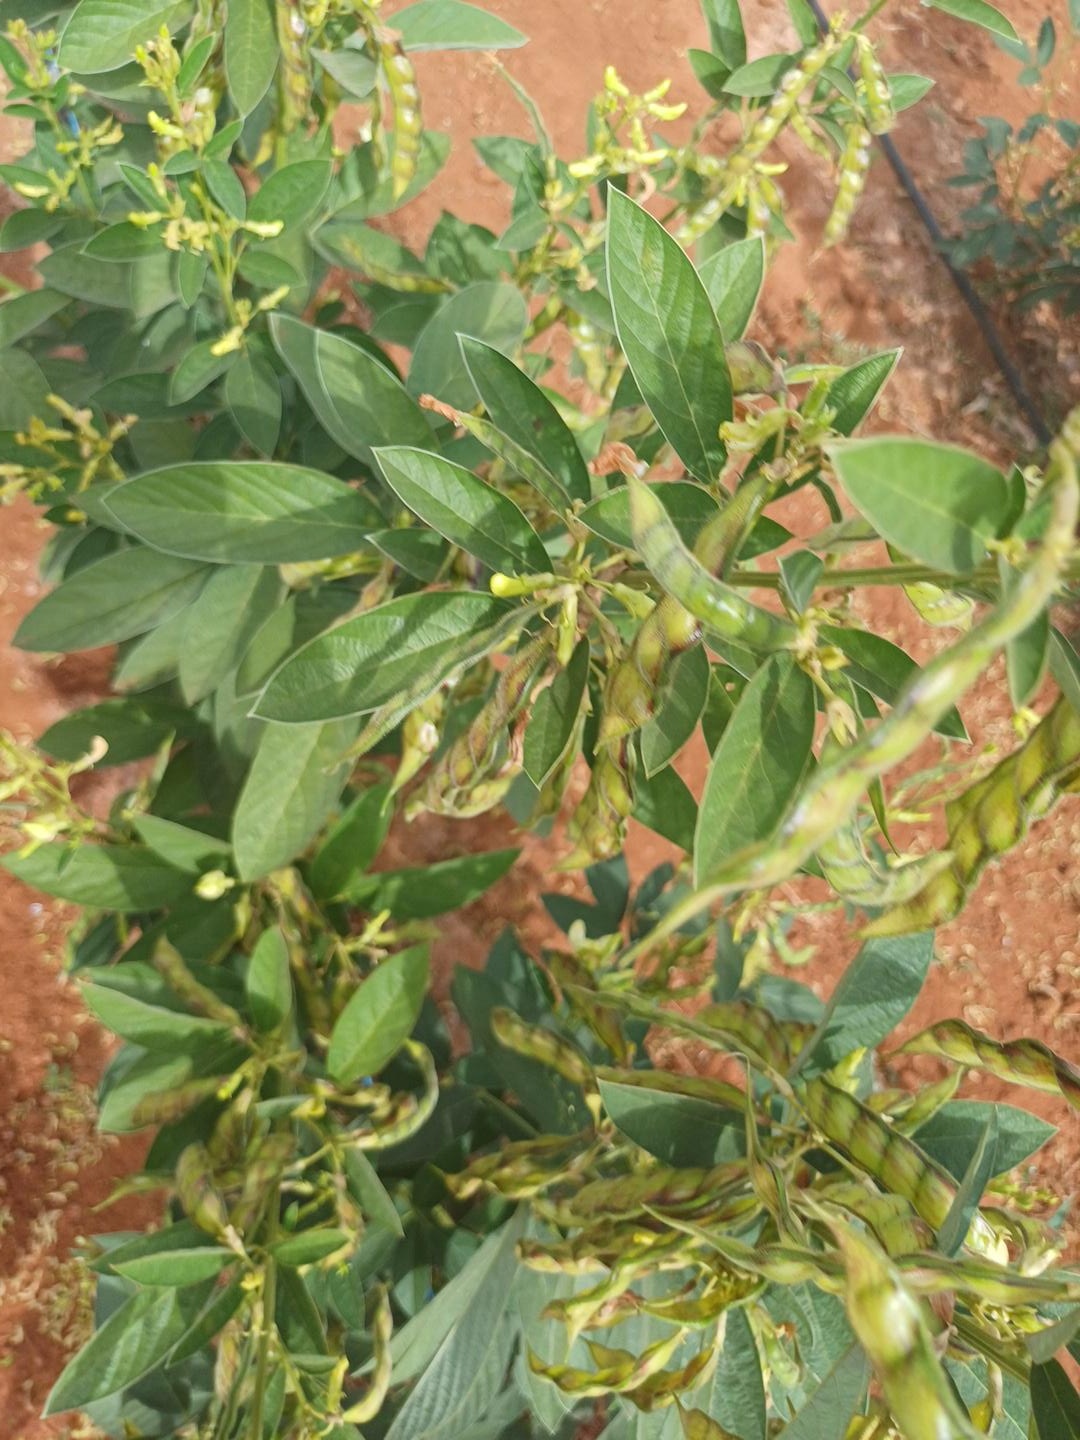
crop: pigeonpea
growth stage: development pod
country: Kenya
